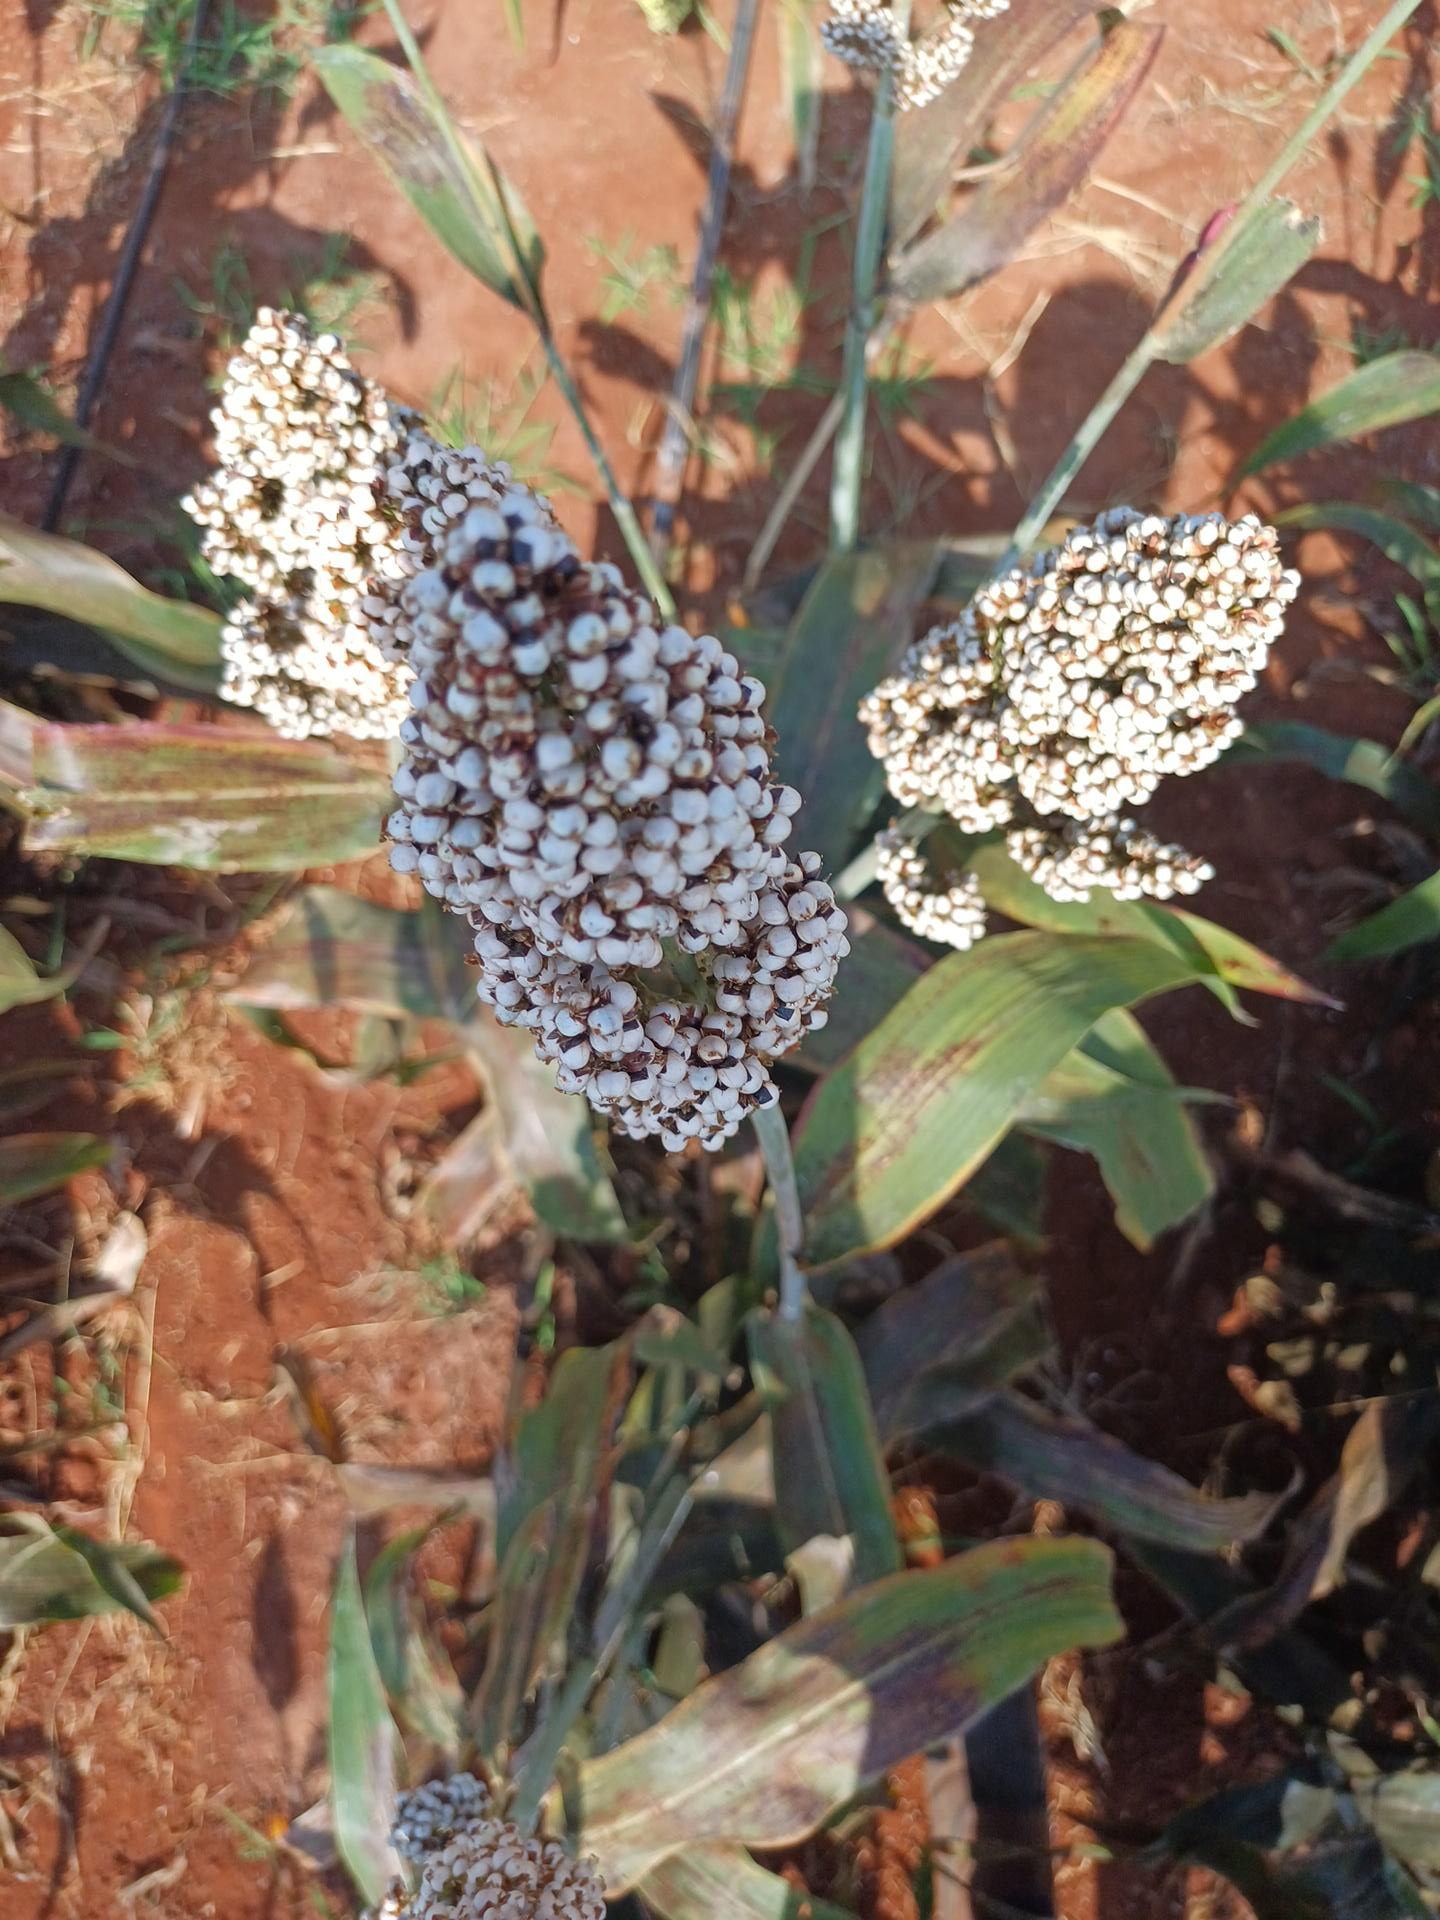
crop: sorghum
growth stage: filling grain
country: Kenya
